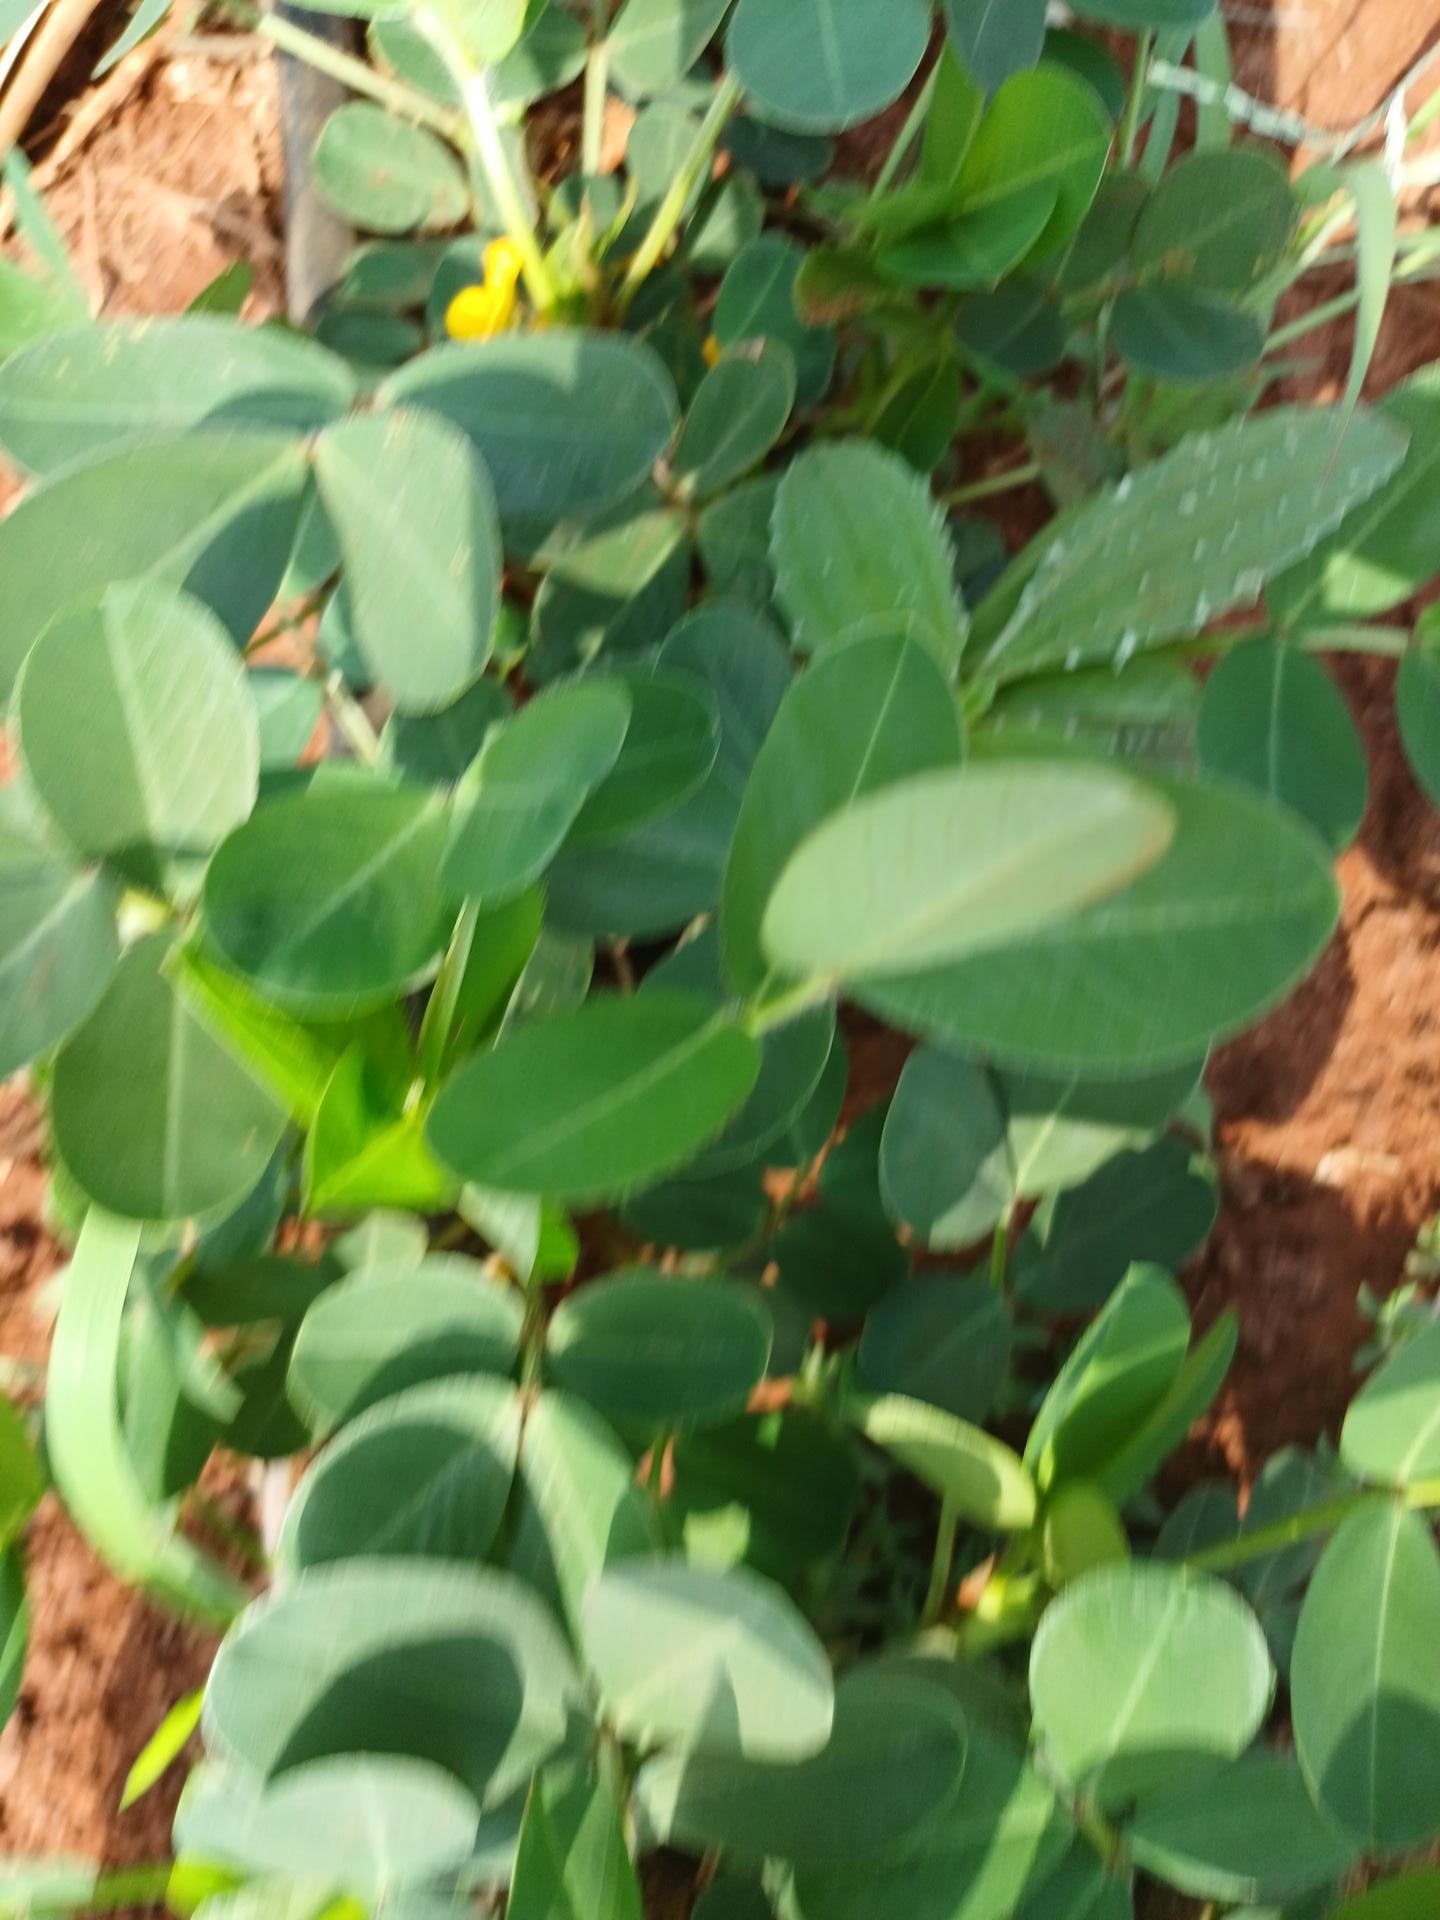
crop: groundnut
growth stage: flowering
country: Kenya
